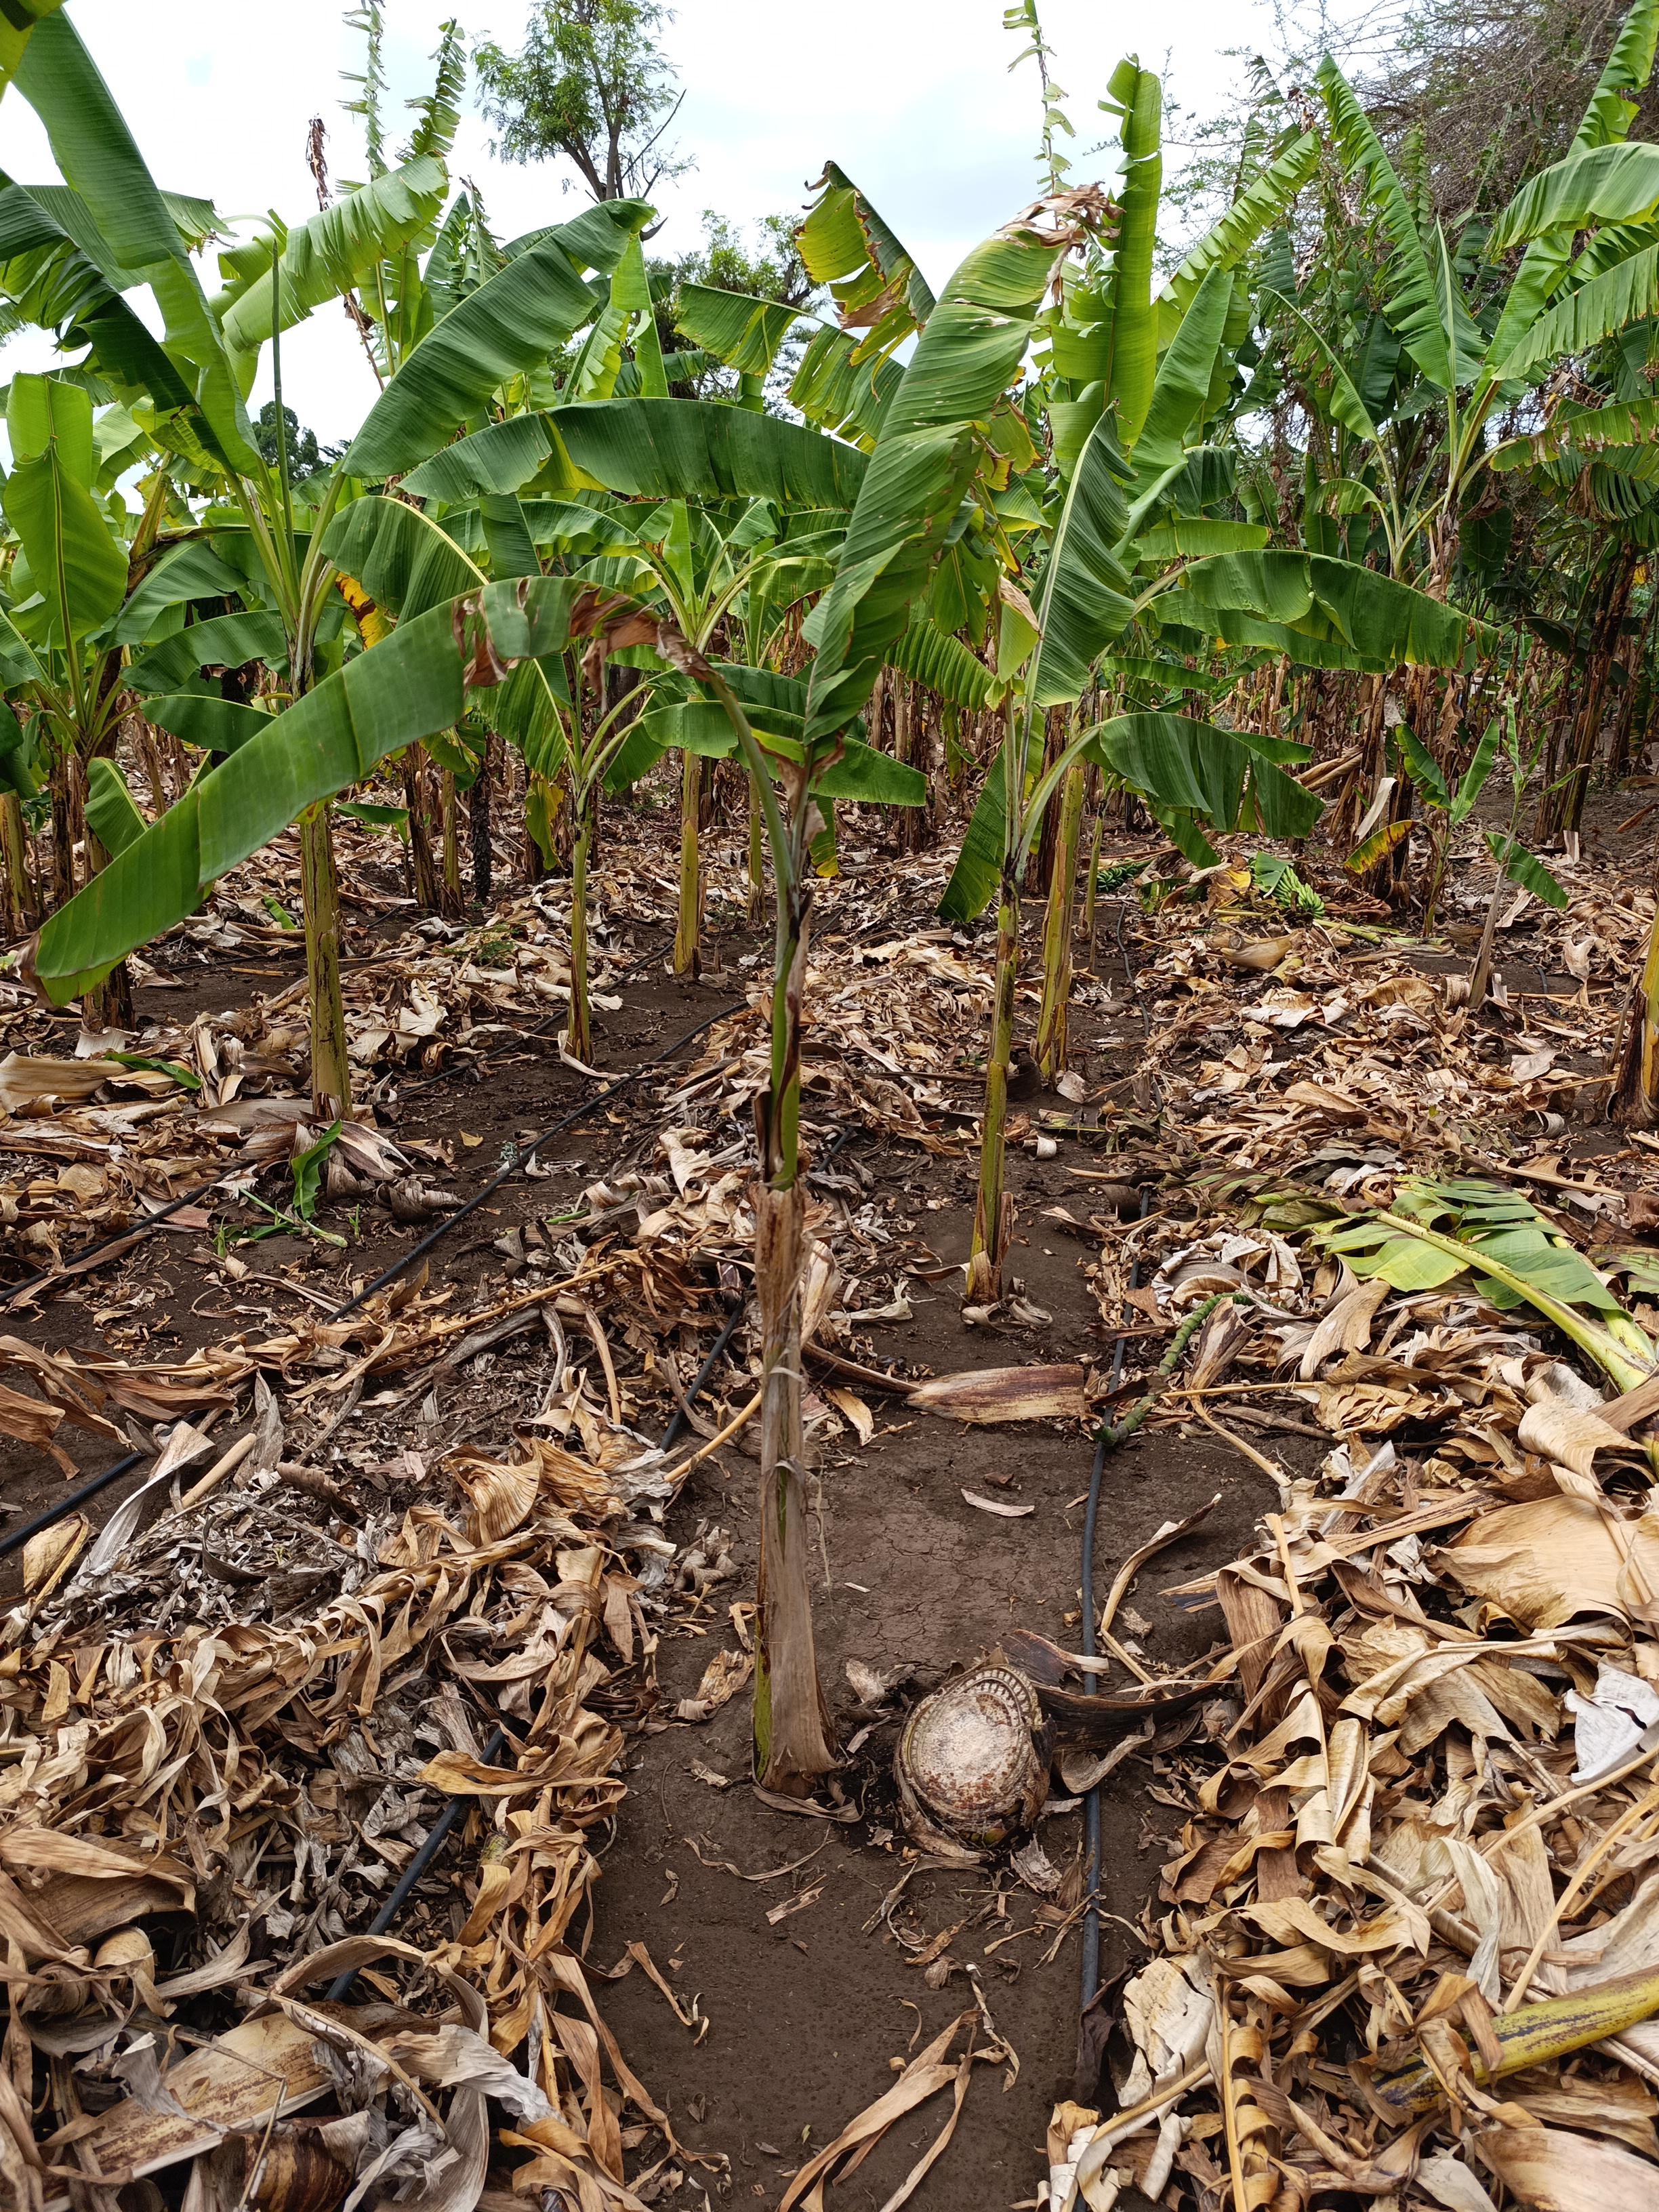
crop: banana
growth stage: vegetative
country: Tanzania
